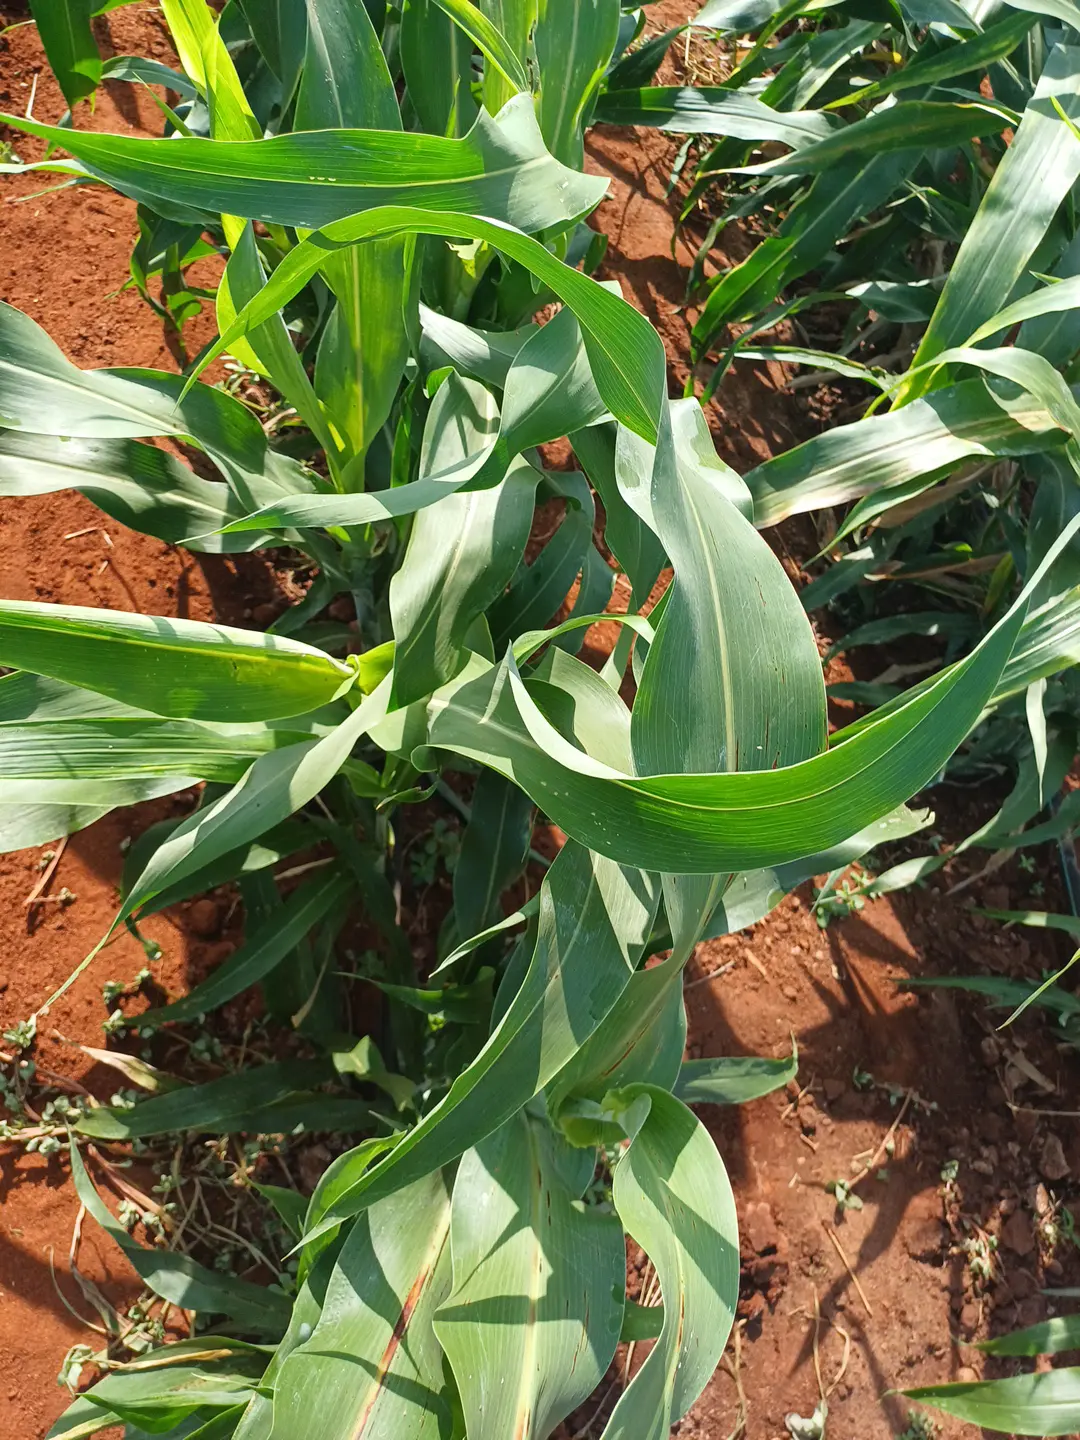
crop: sorghum
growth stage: vegetative
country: Kenya
